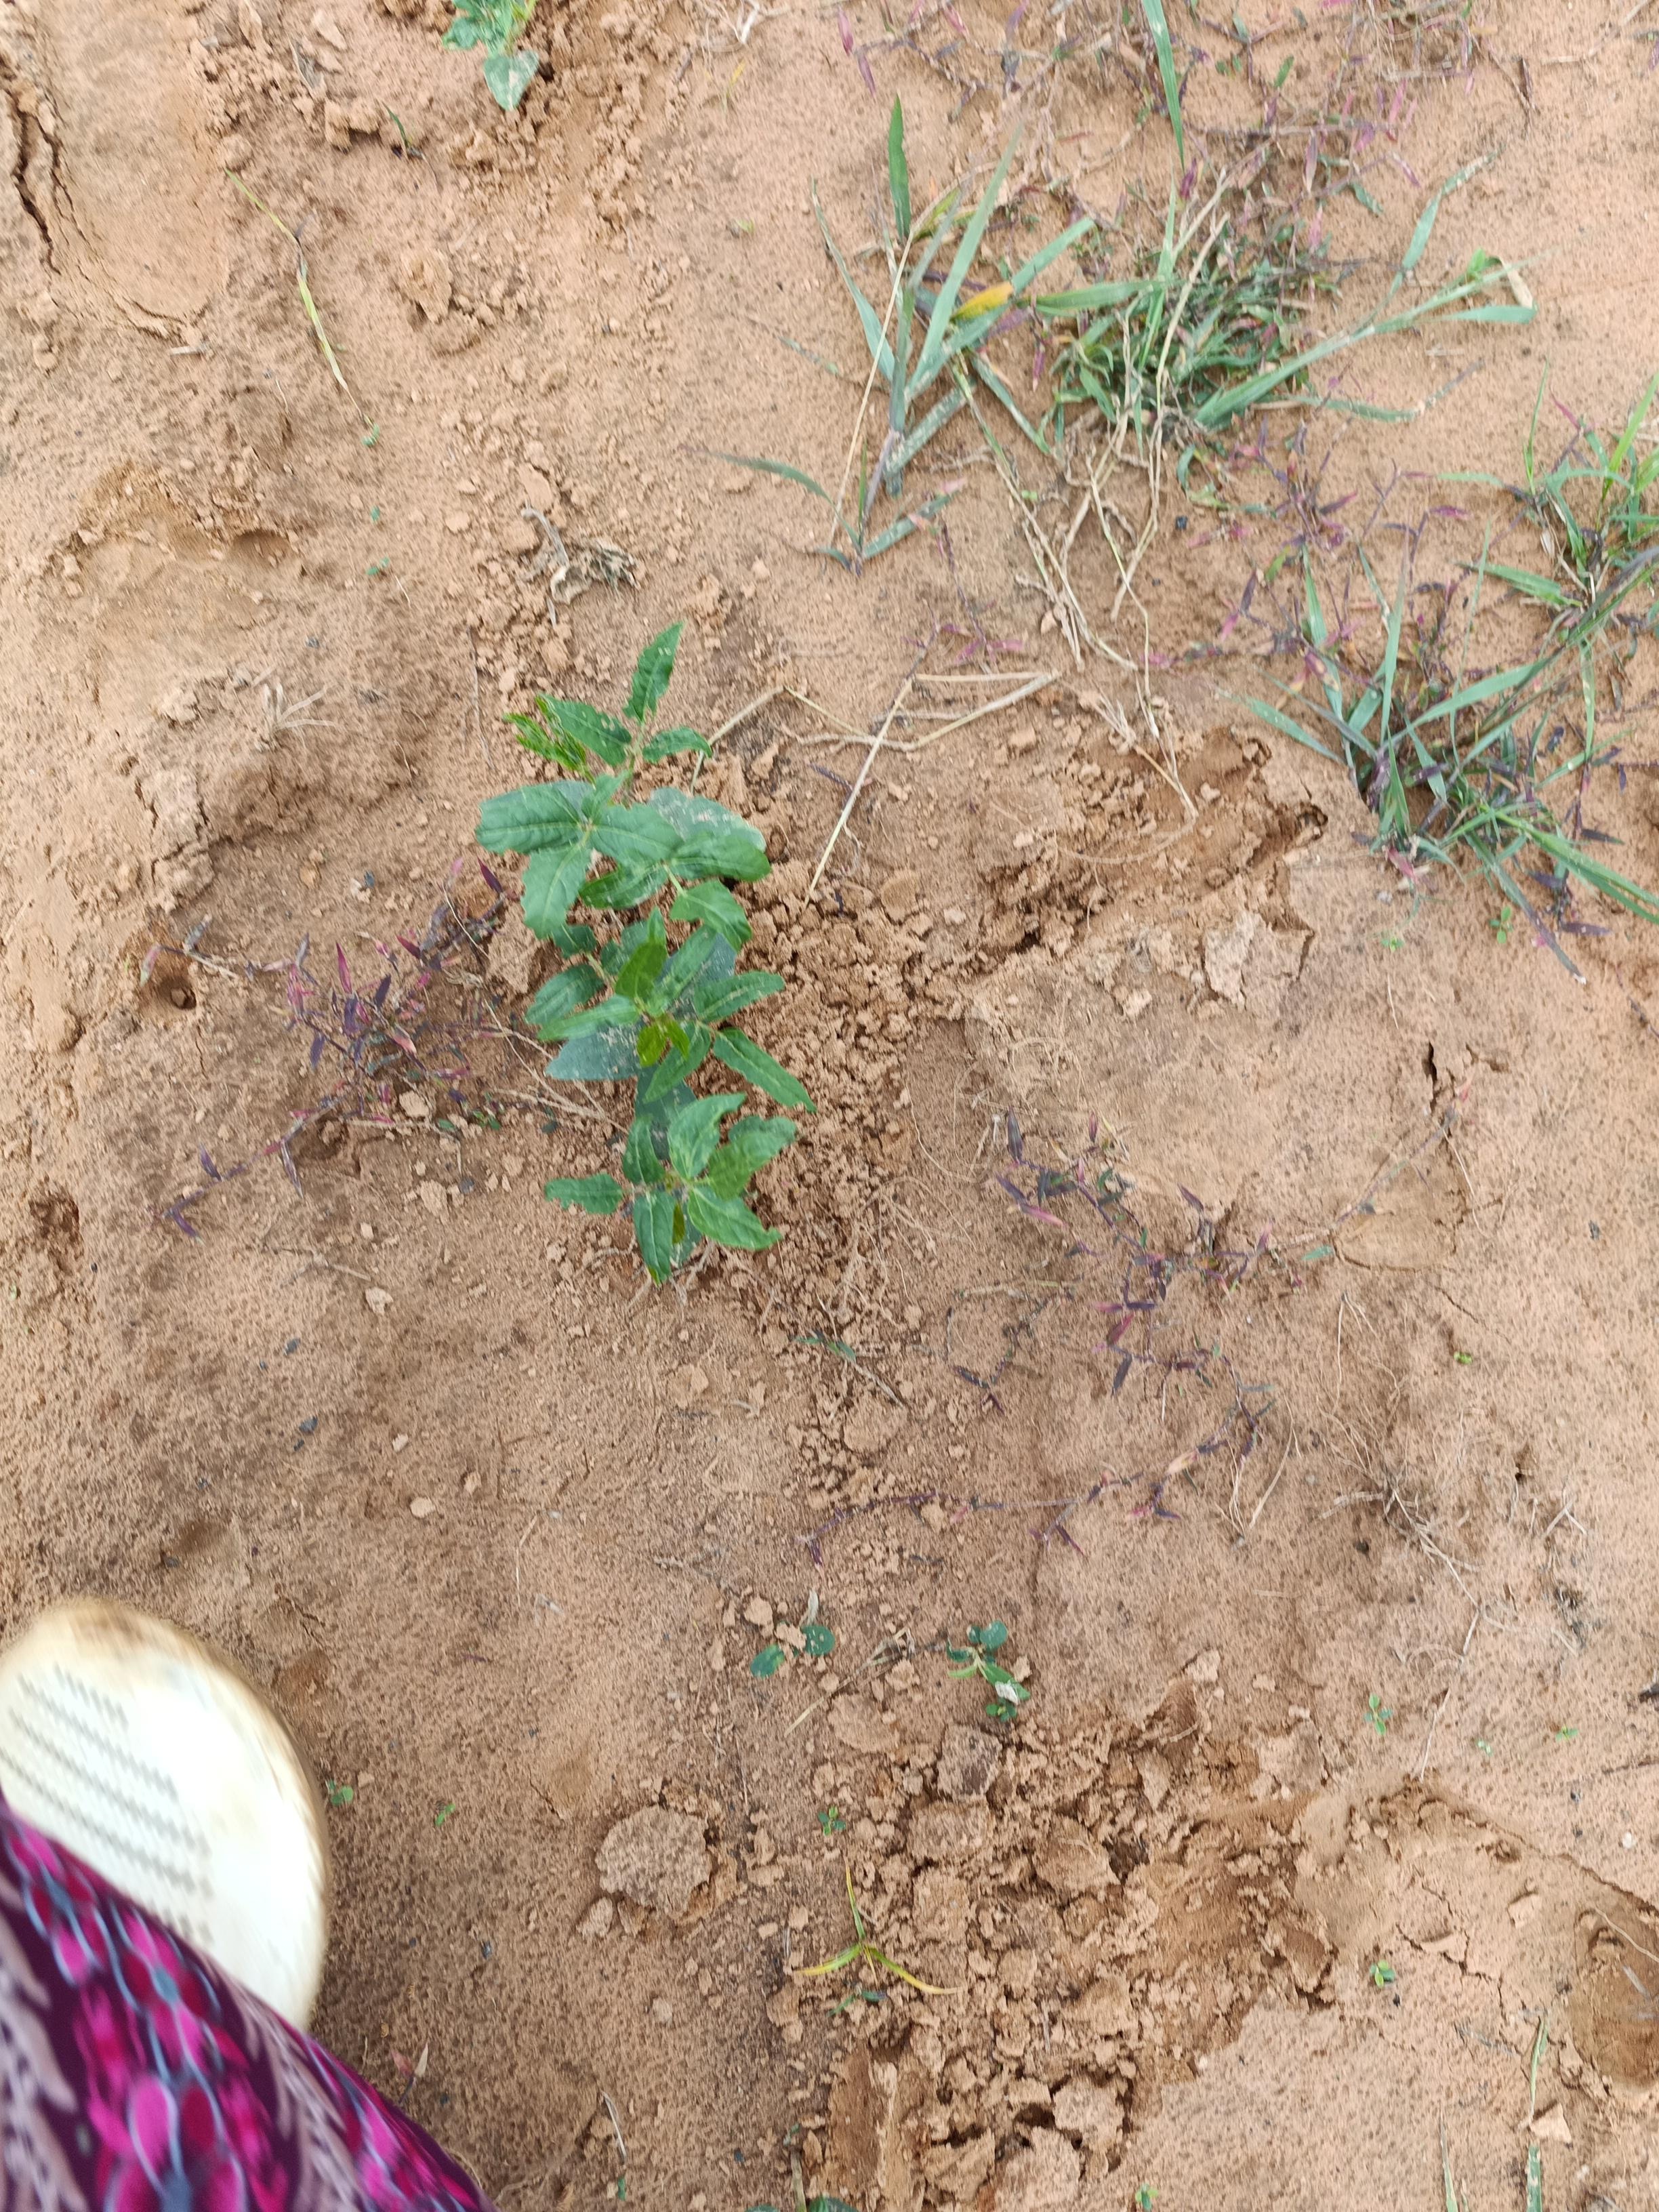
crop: cowpea
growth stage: emergence
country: Nigeria
